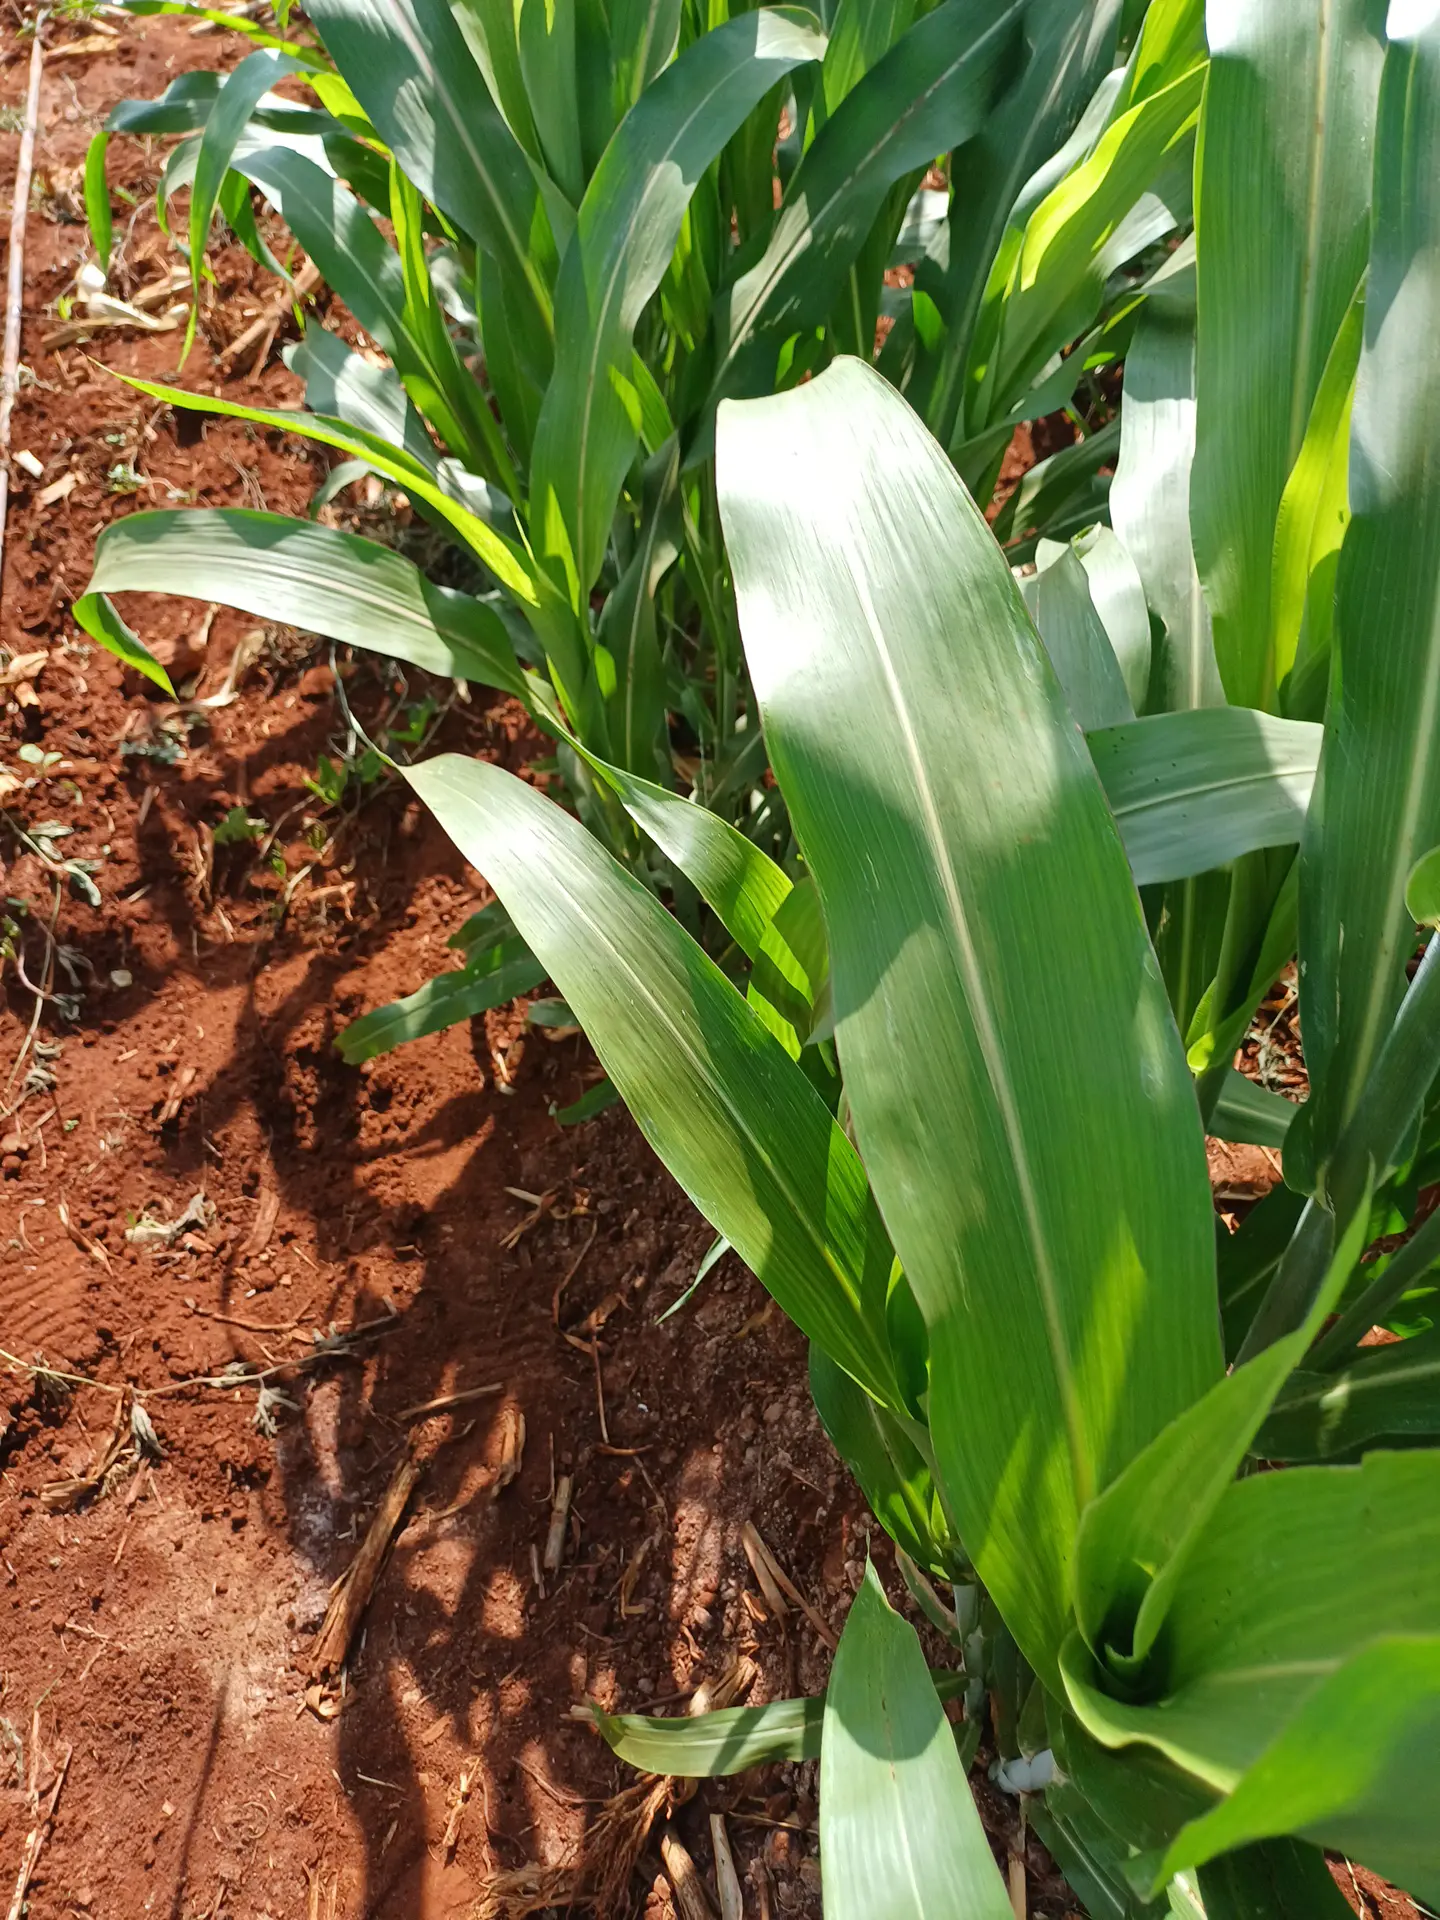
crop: sorghum
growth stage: vegetative
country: Kenya
